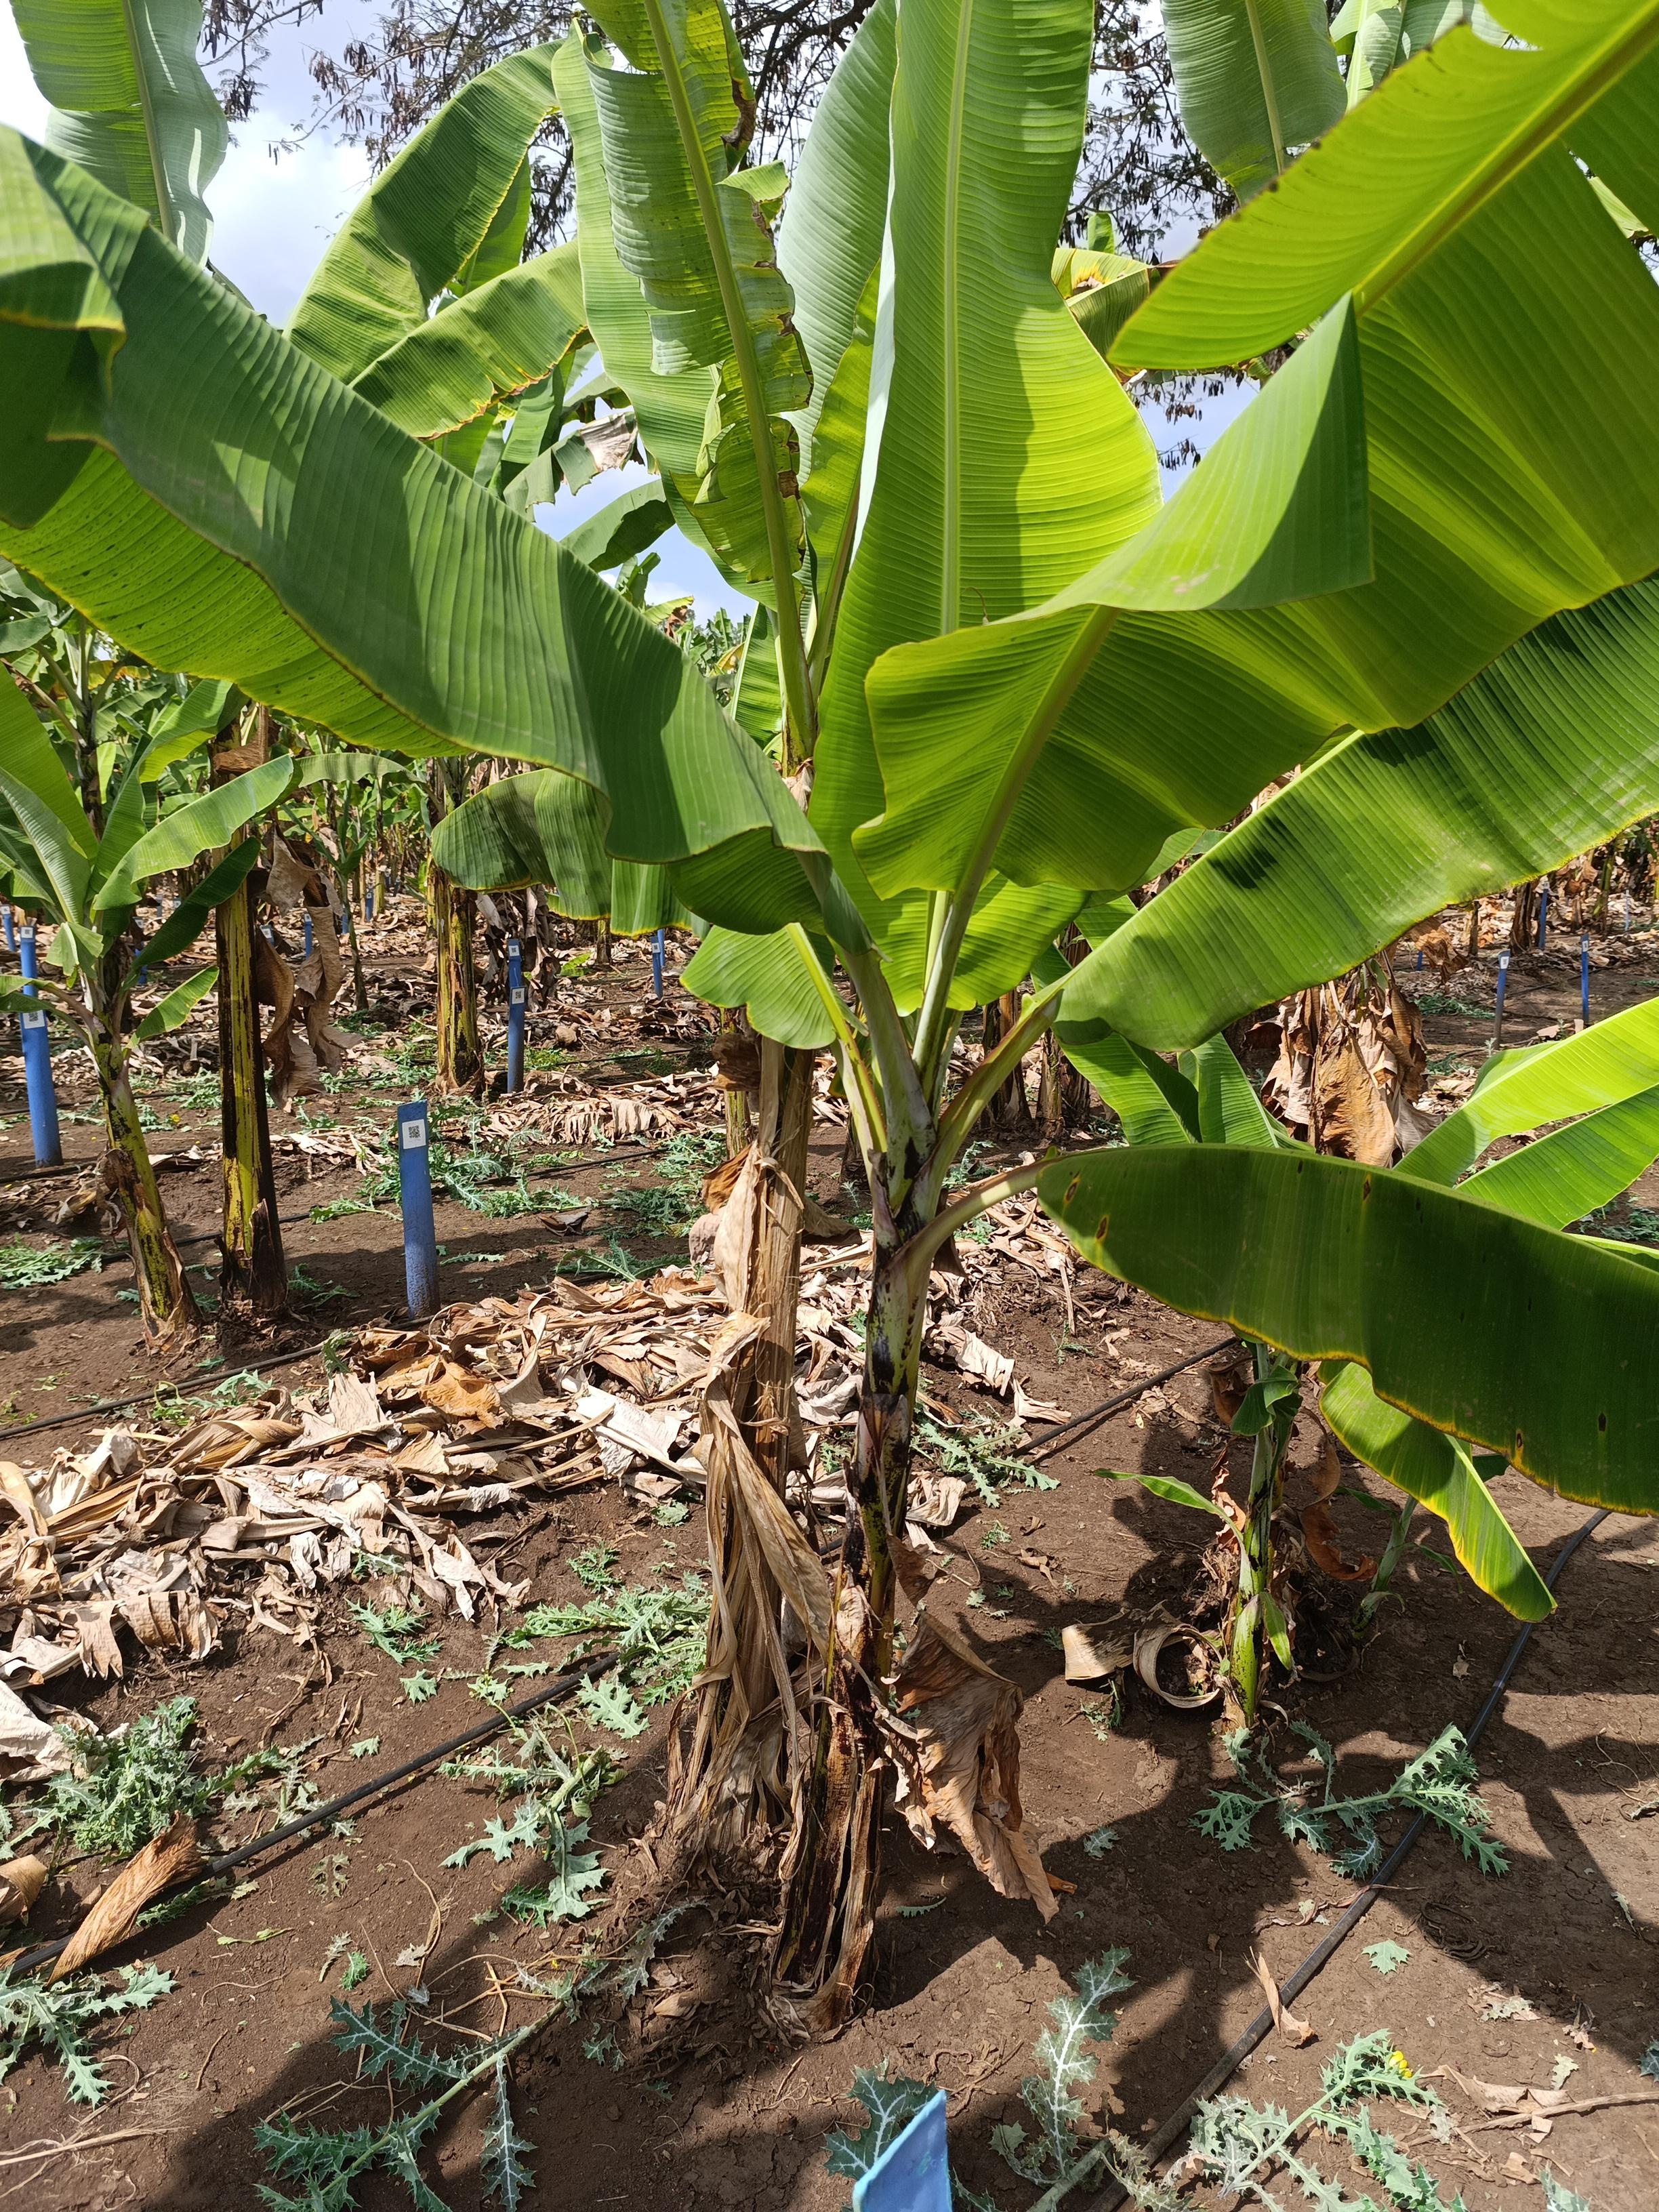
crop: banana
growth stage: vegetative
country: Tanzania
